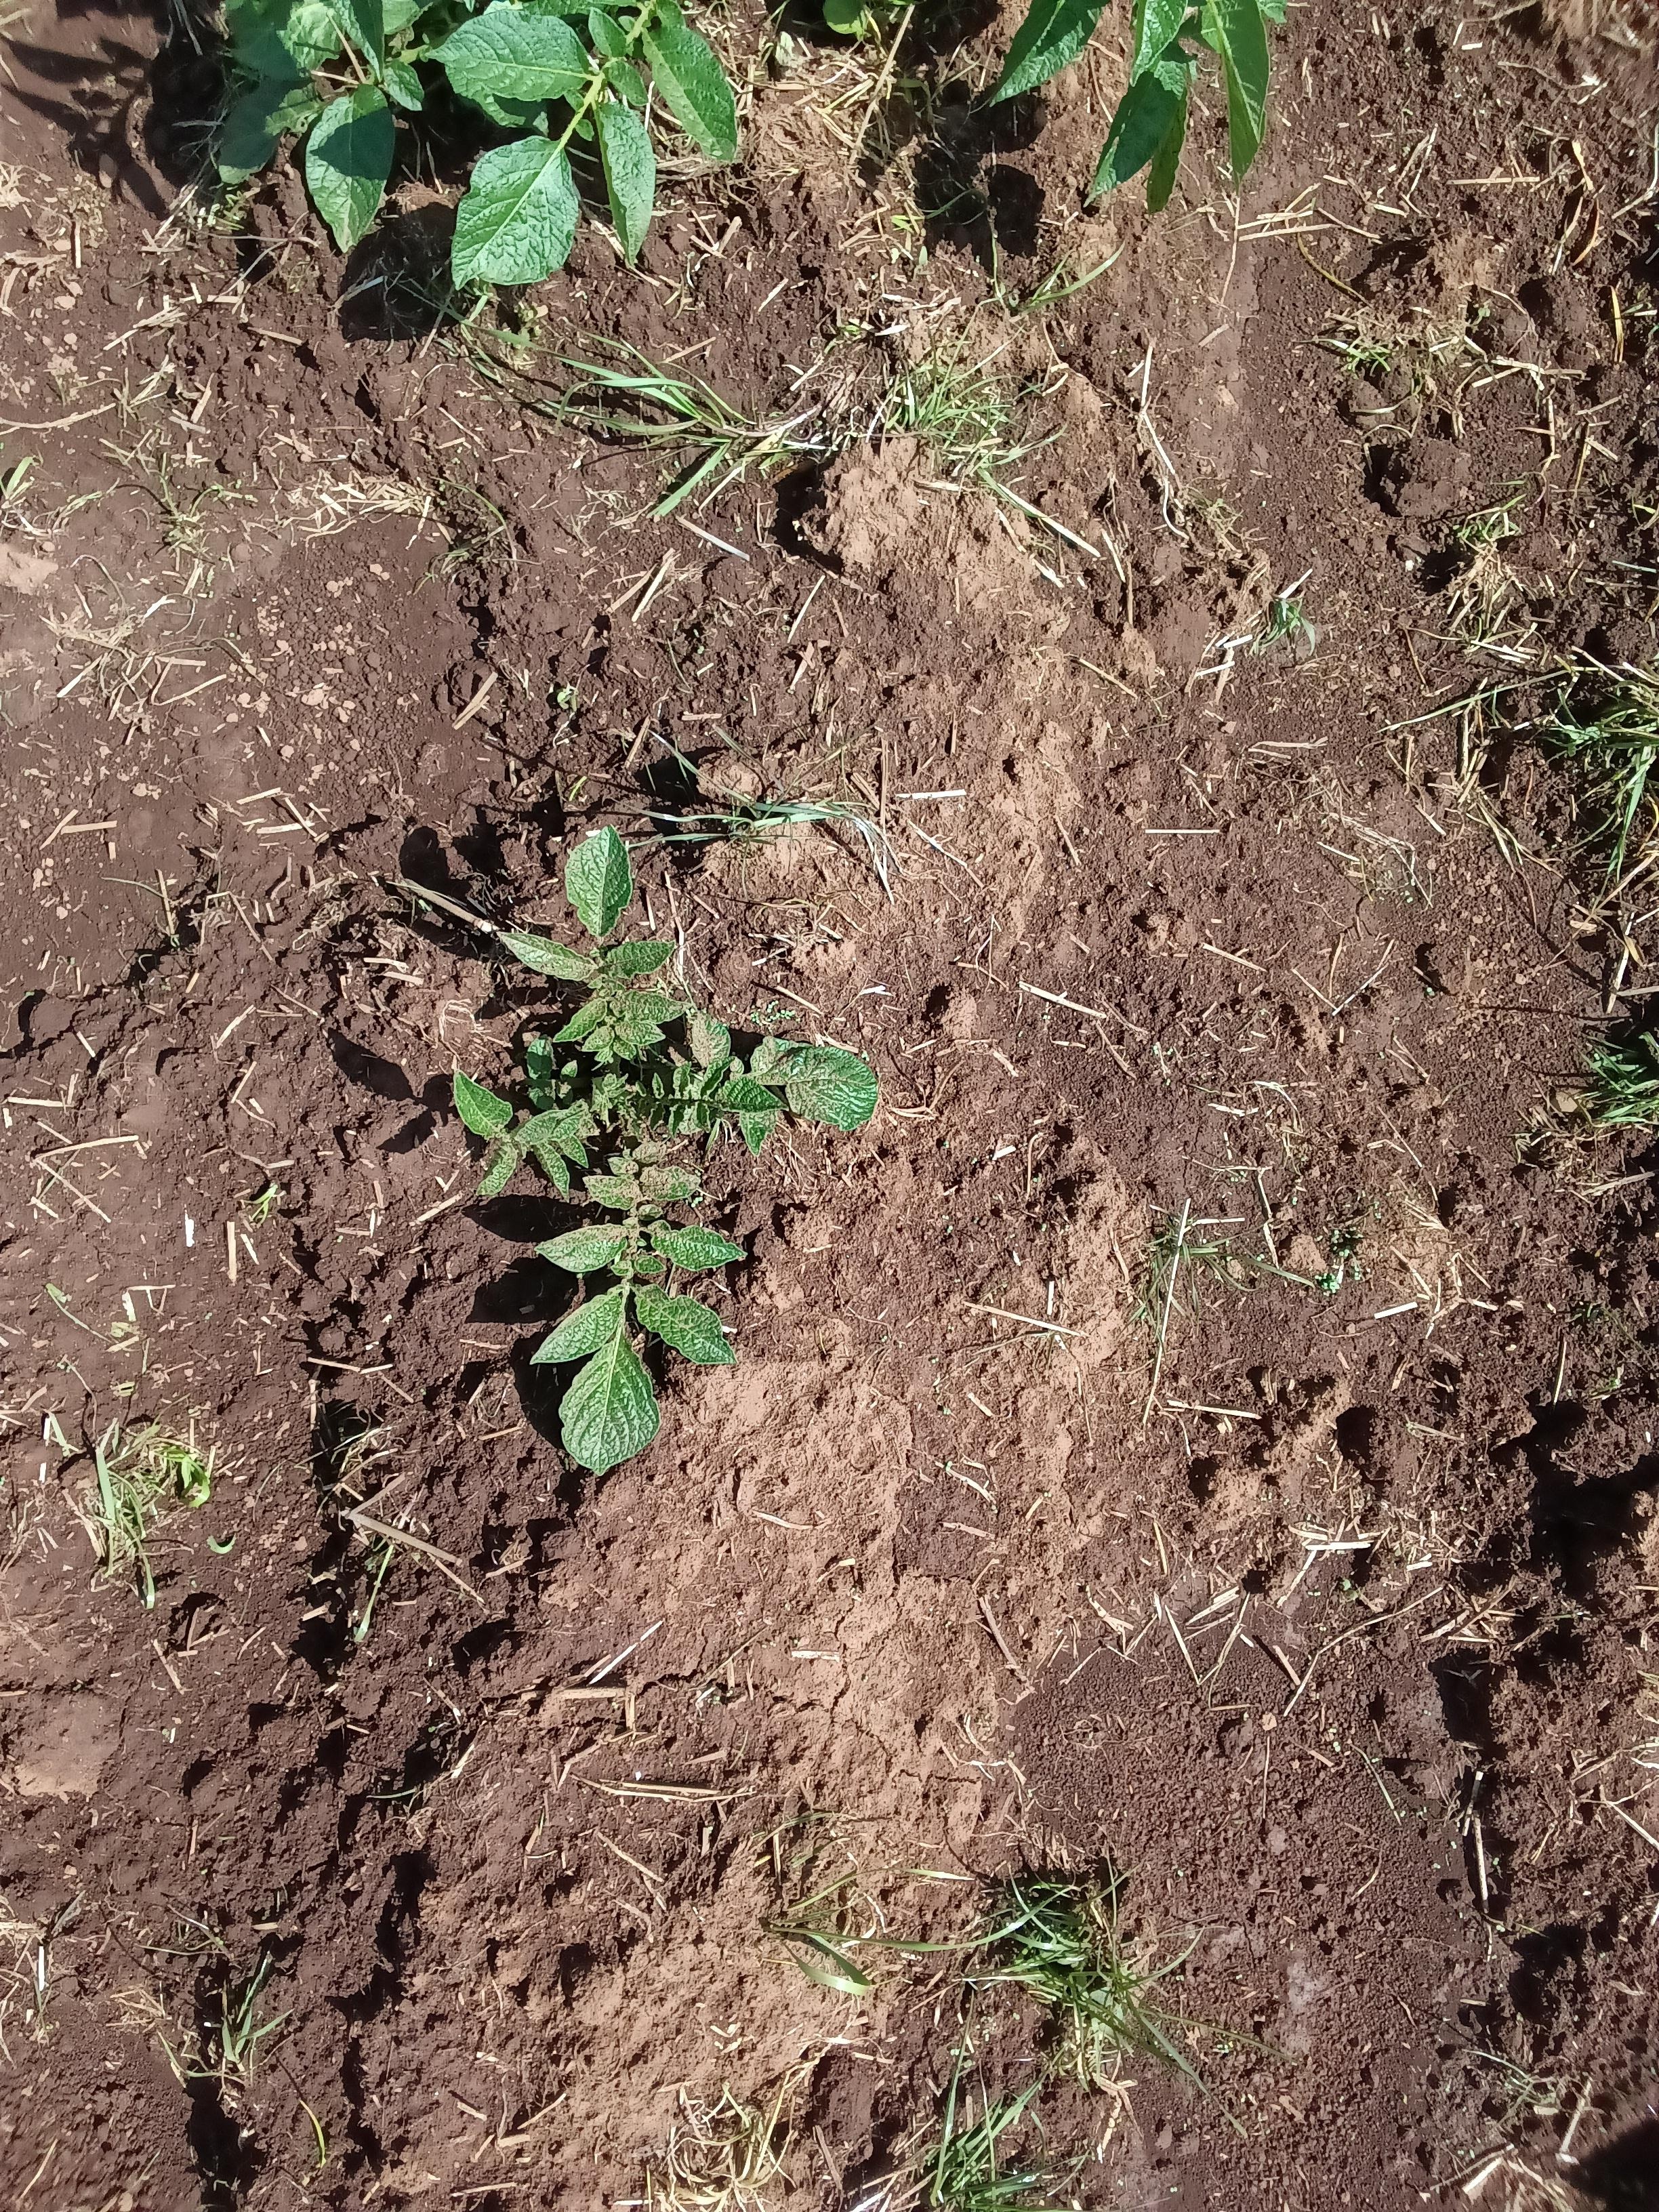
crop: potato
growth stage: vegetative
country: Kenya
